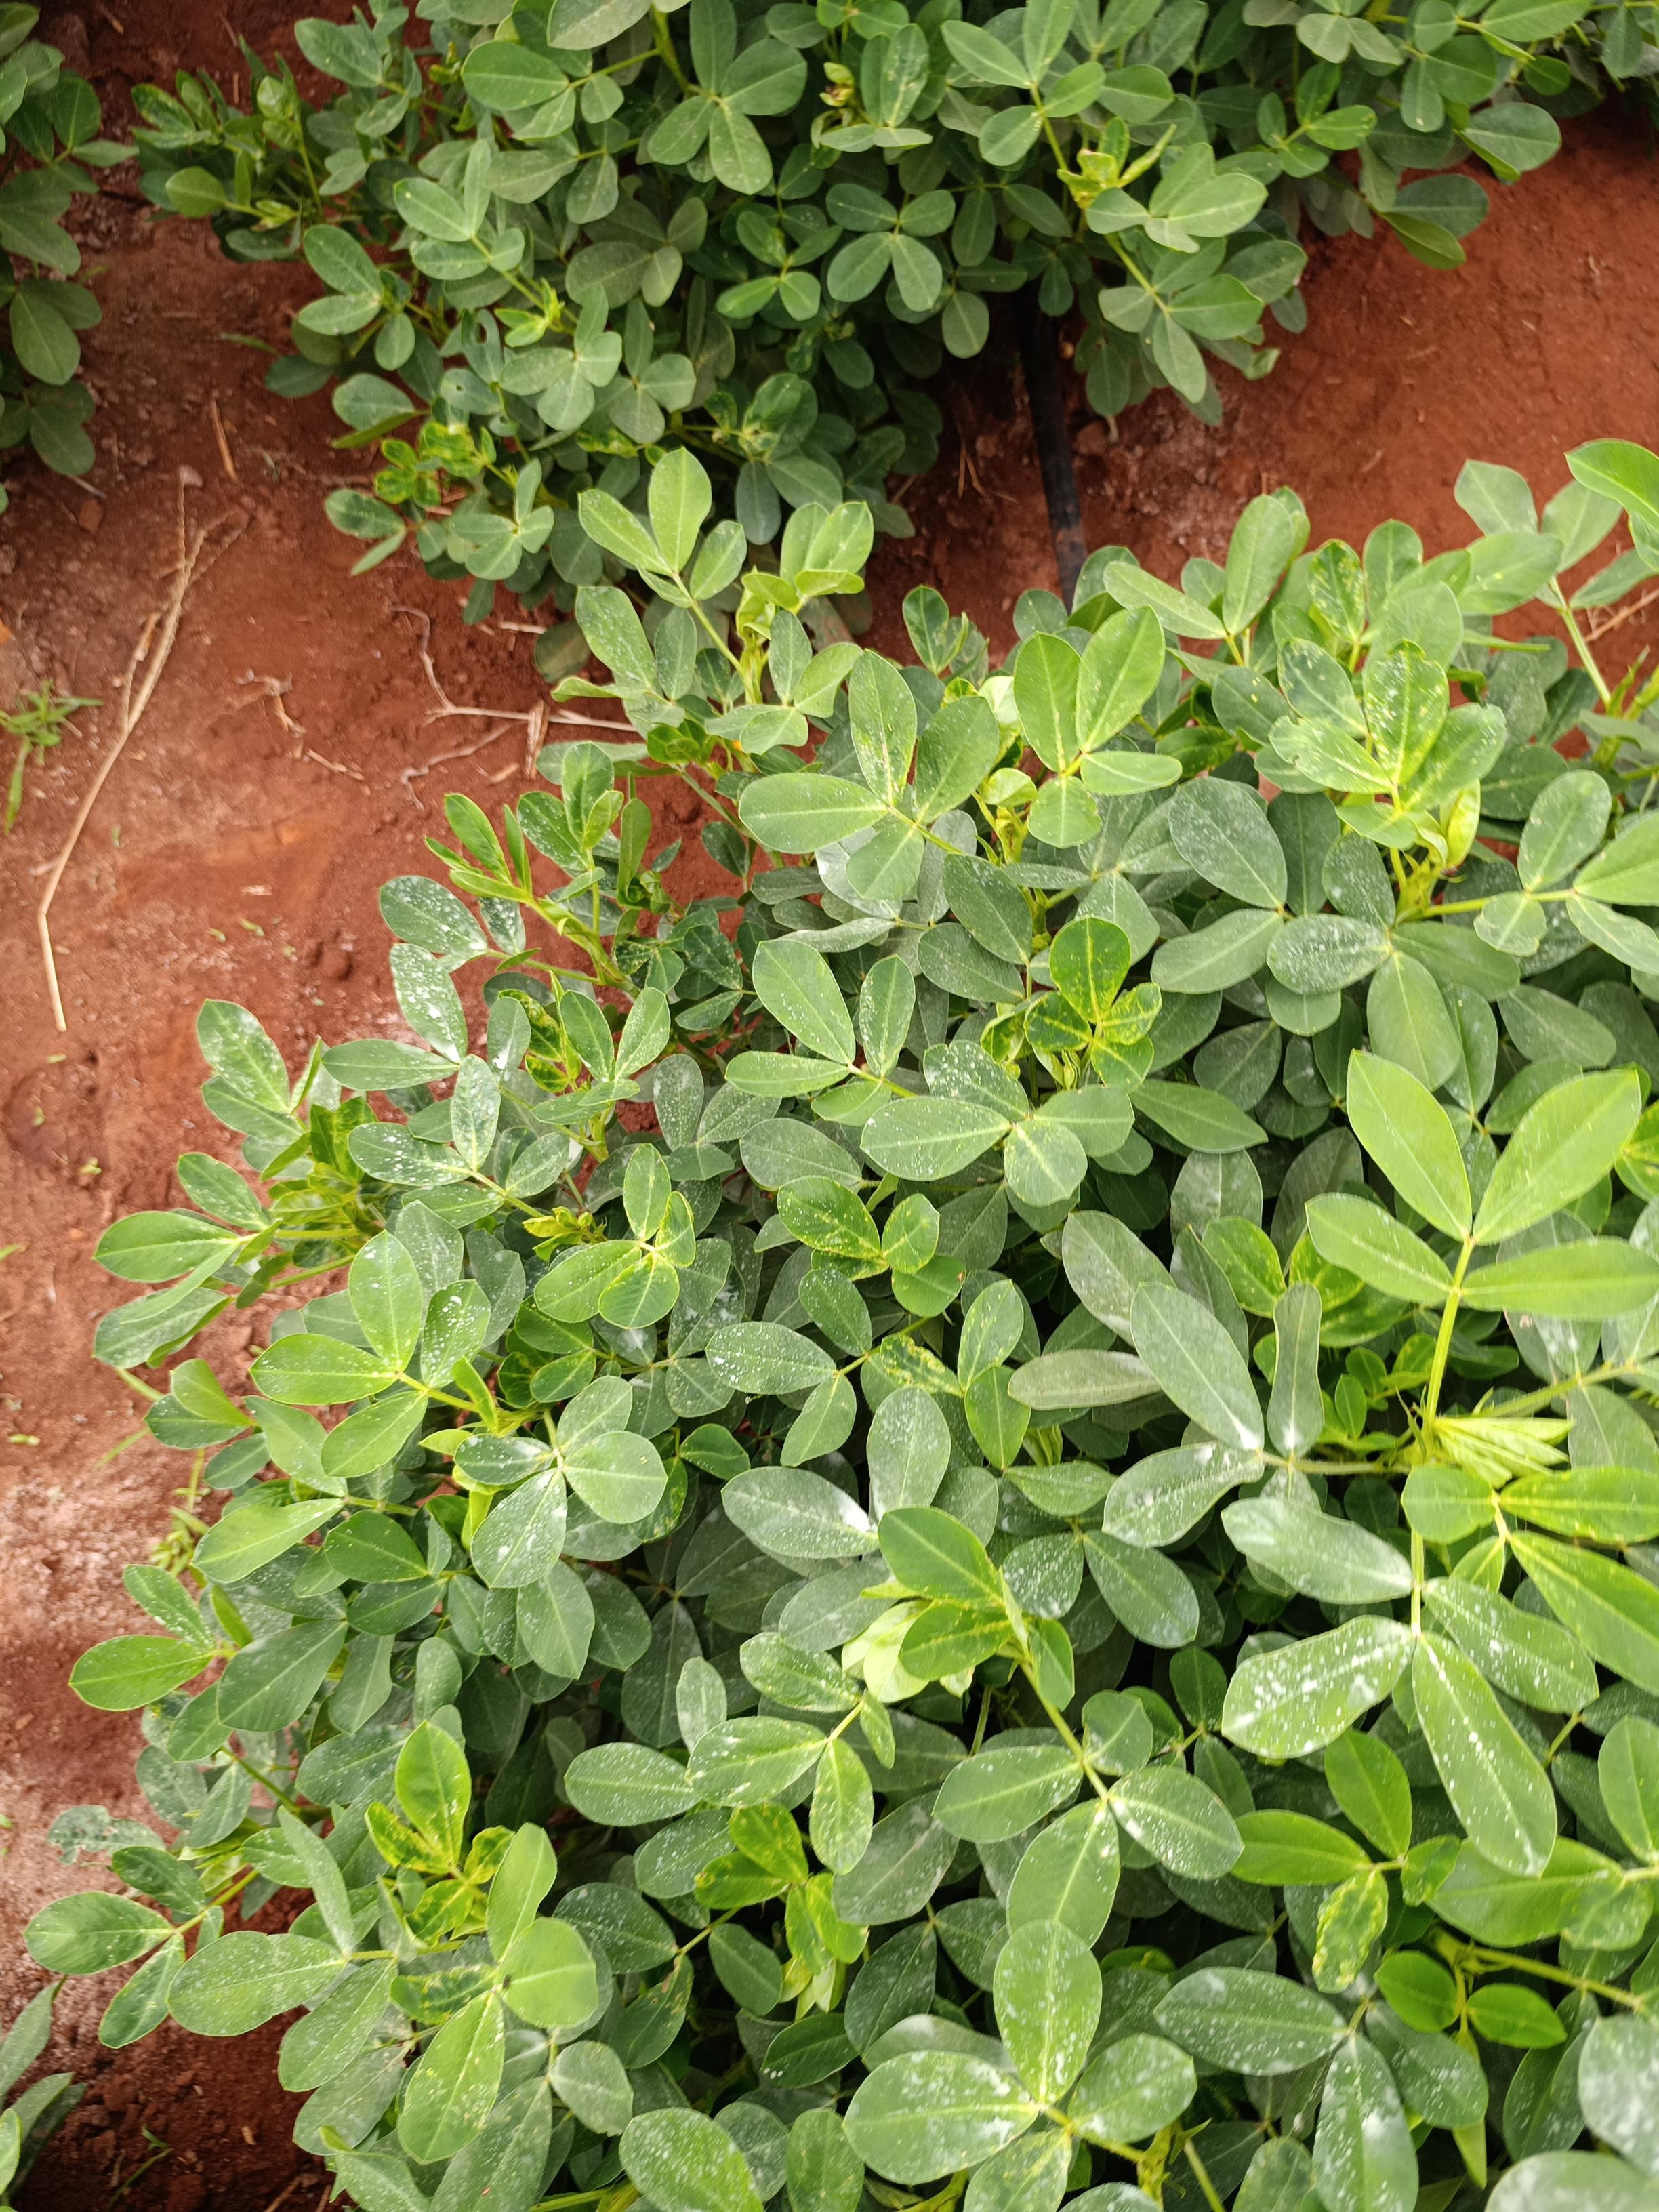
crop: groundnut
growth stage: pegging
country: Kenya
